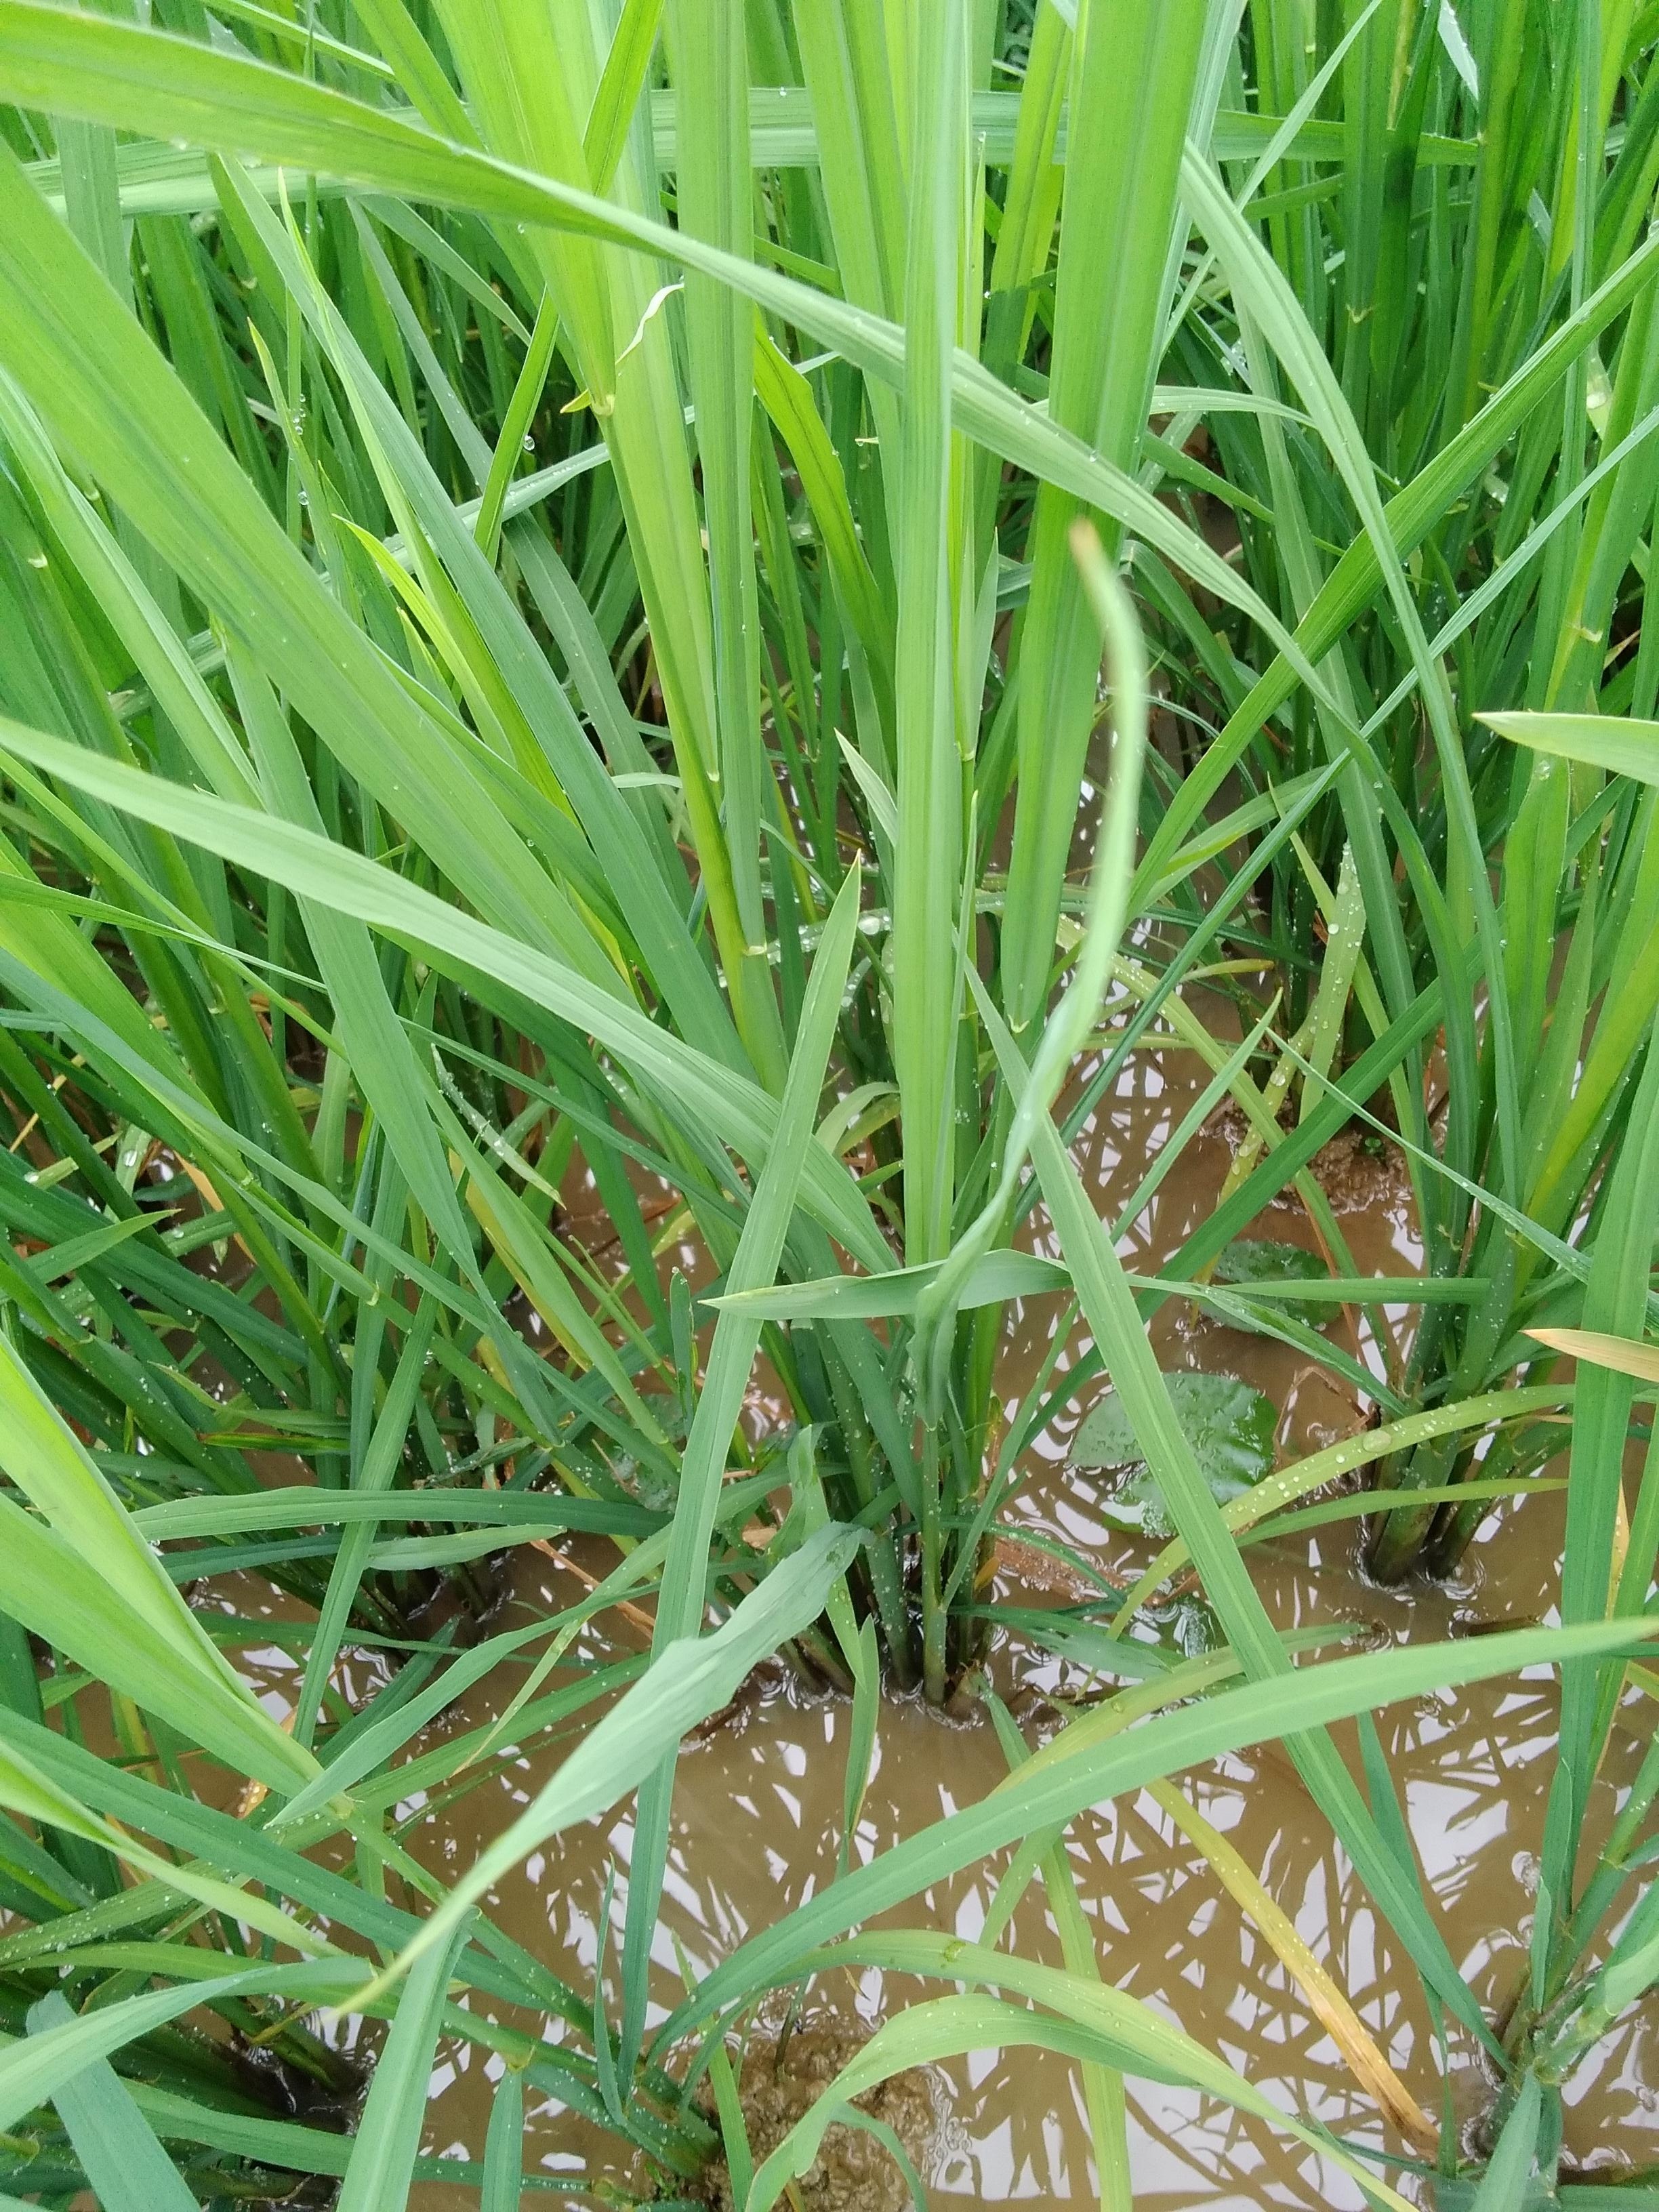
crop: rice
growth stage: booting
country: Nigeria
